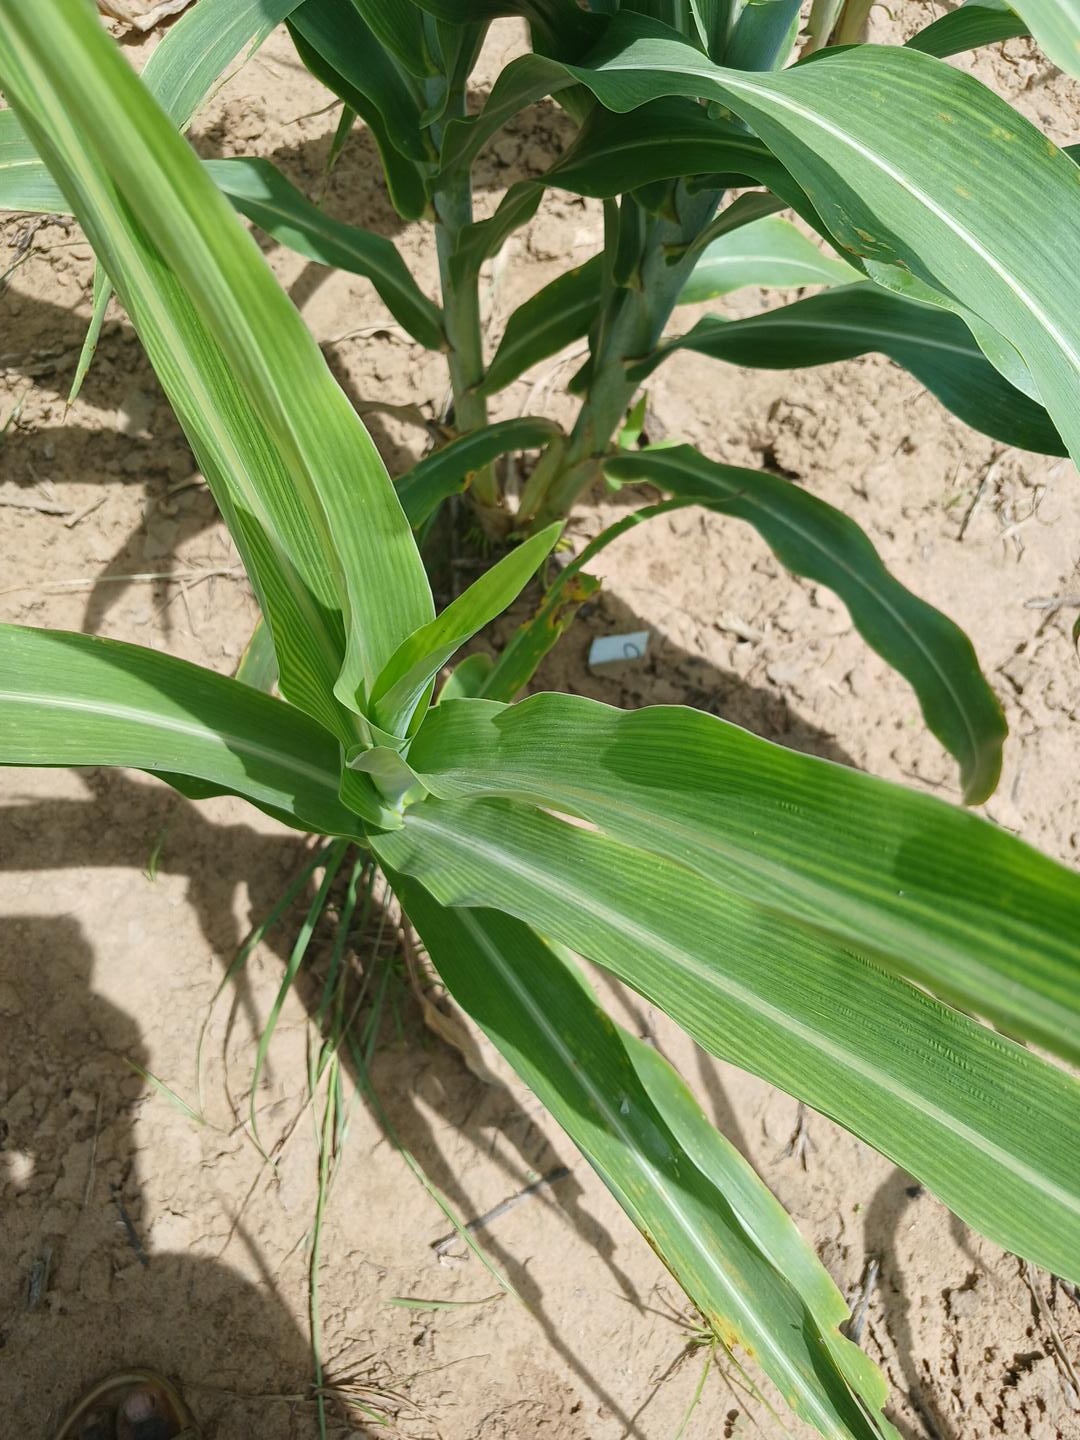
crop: sorghum
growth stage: vegetative
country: Senegal
